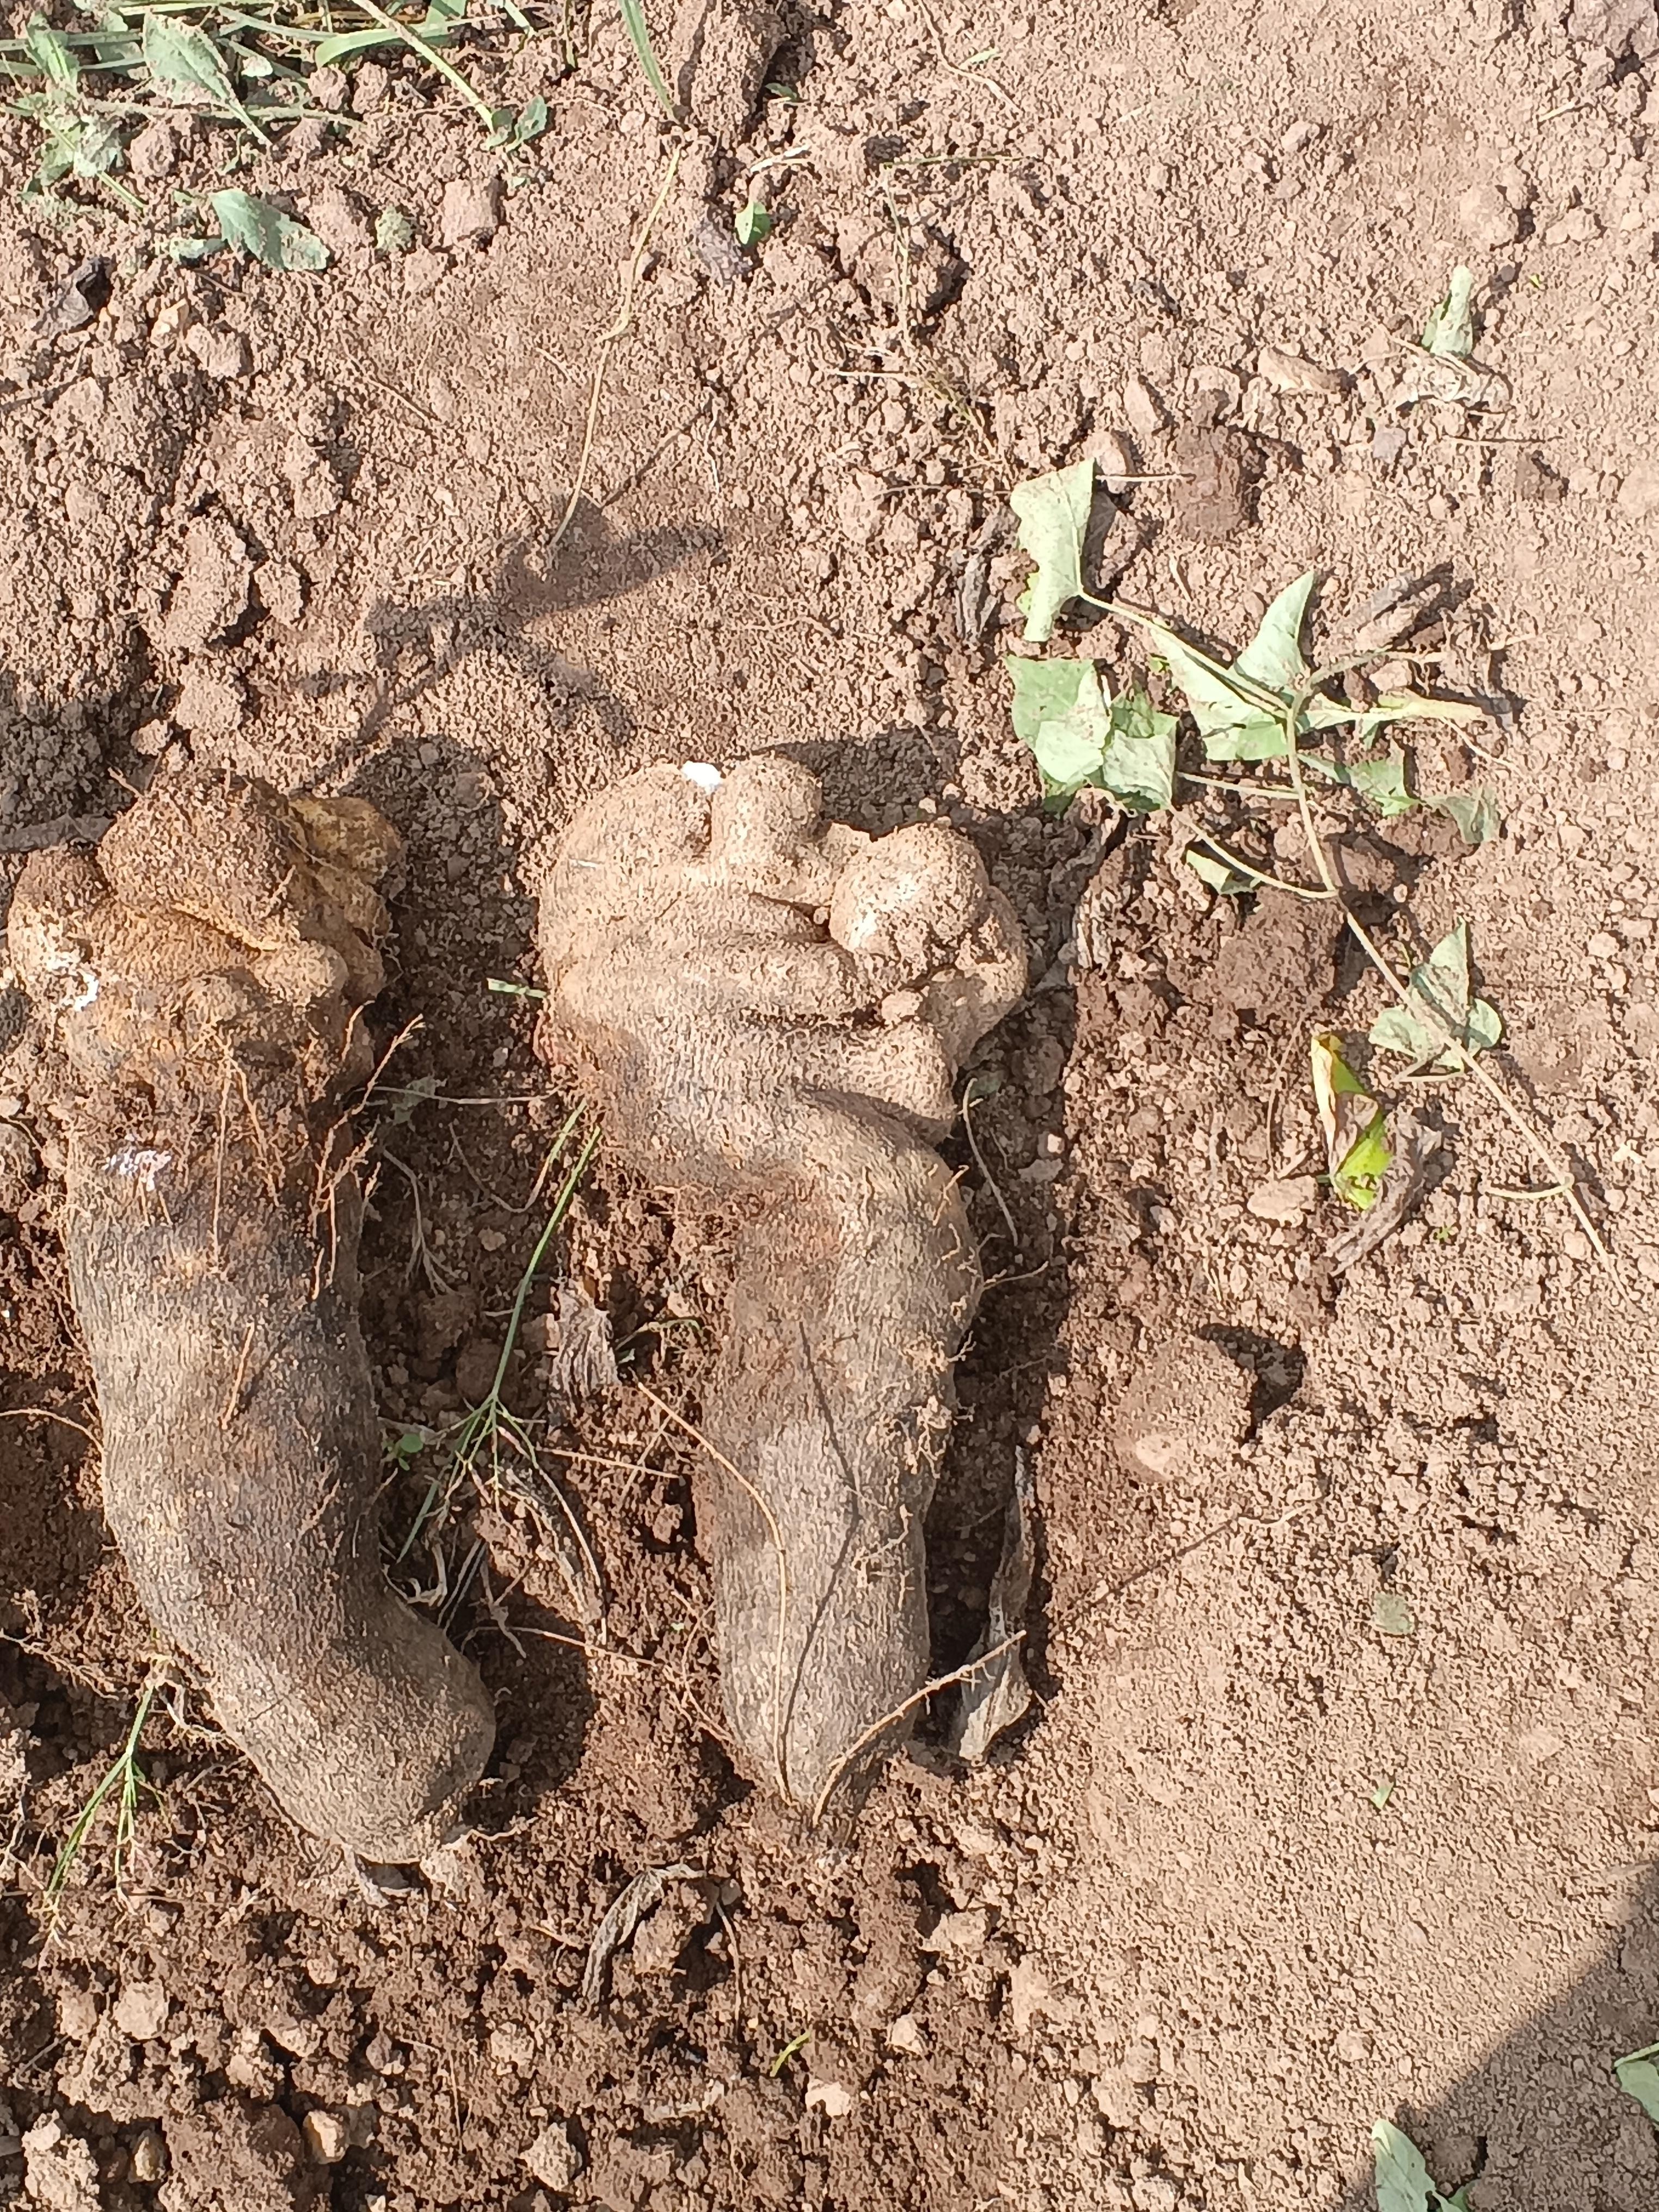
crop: yam
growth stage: harvest
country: Nigeria
